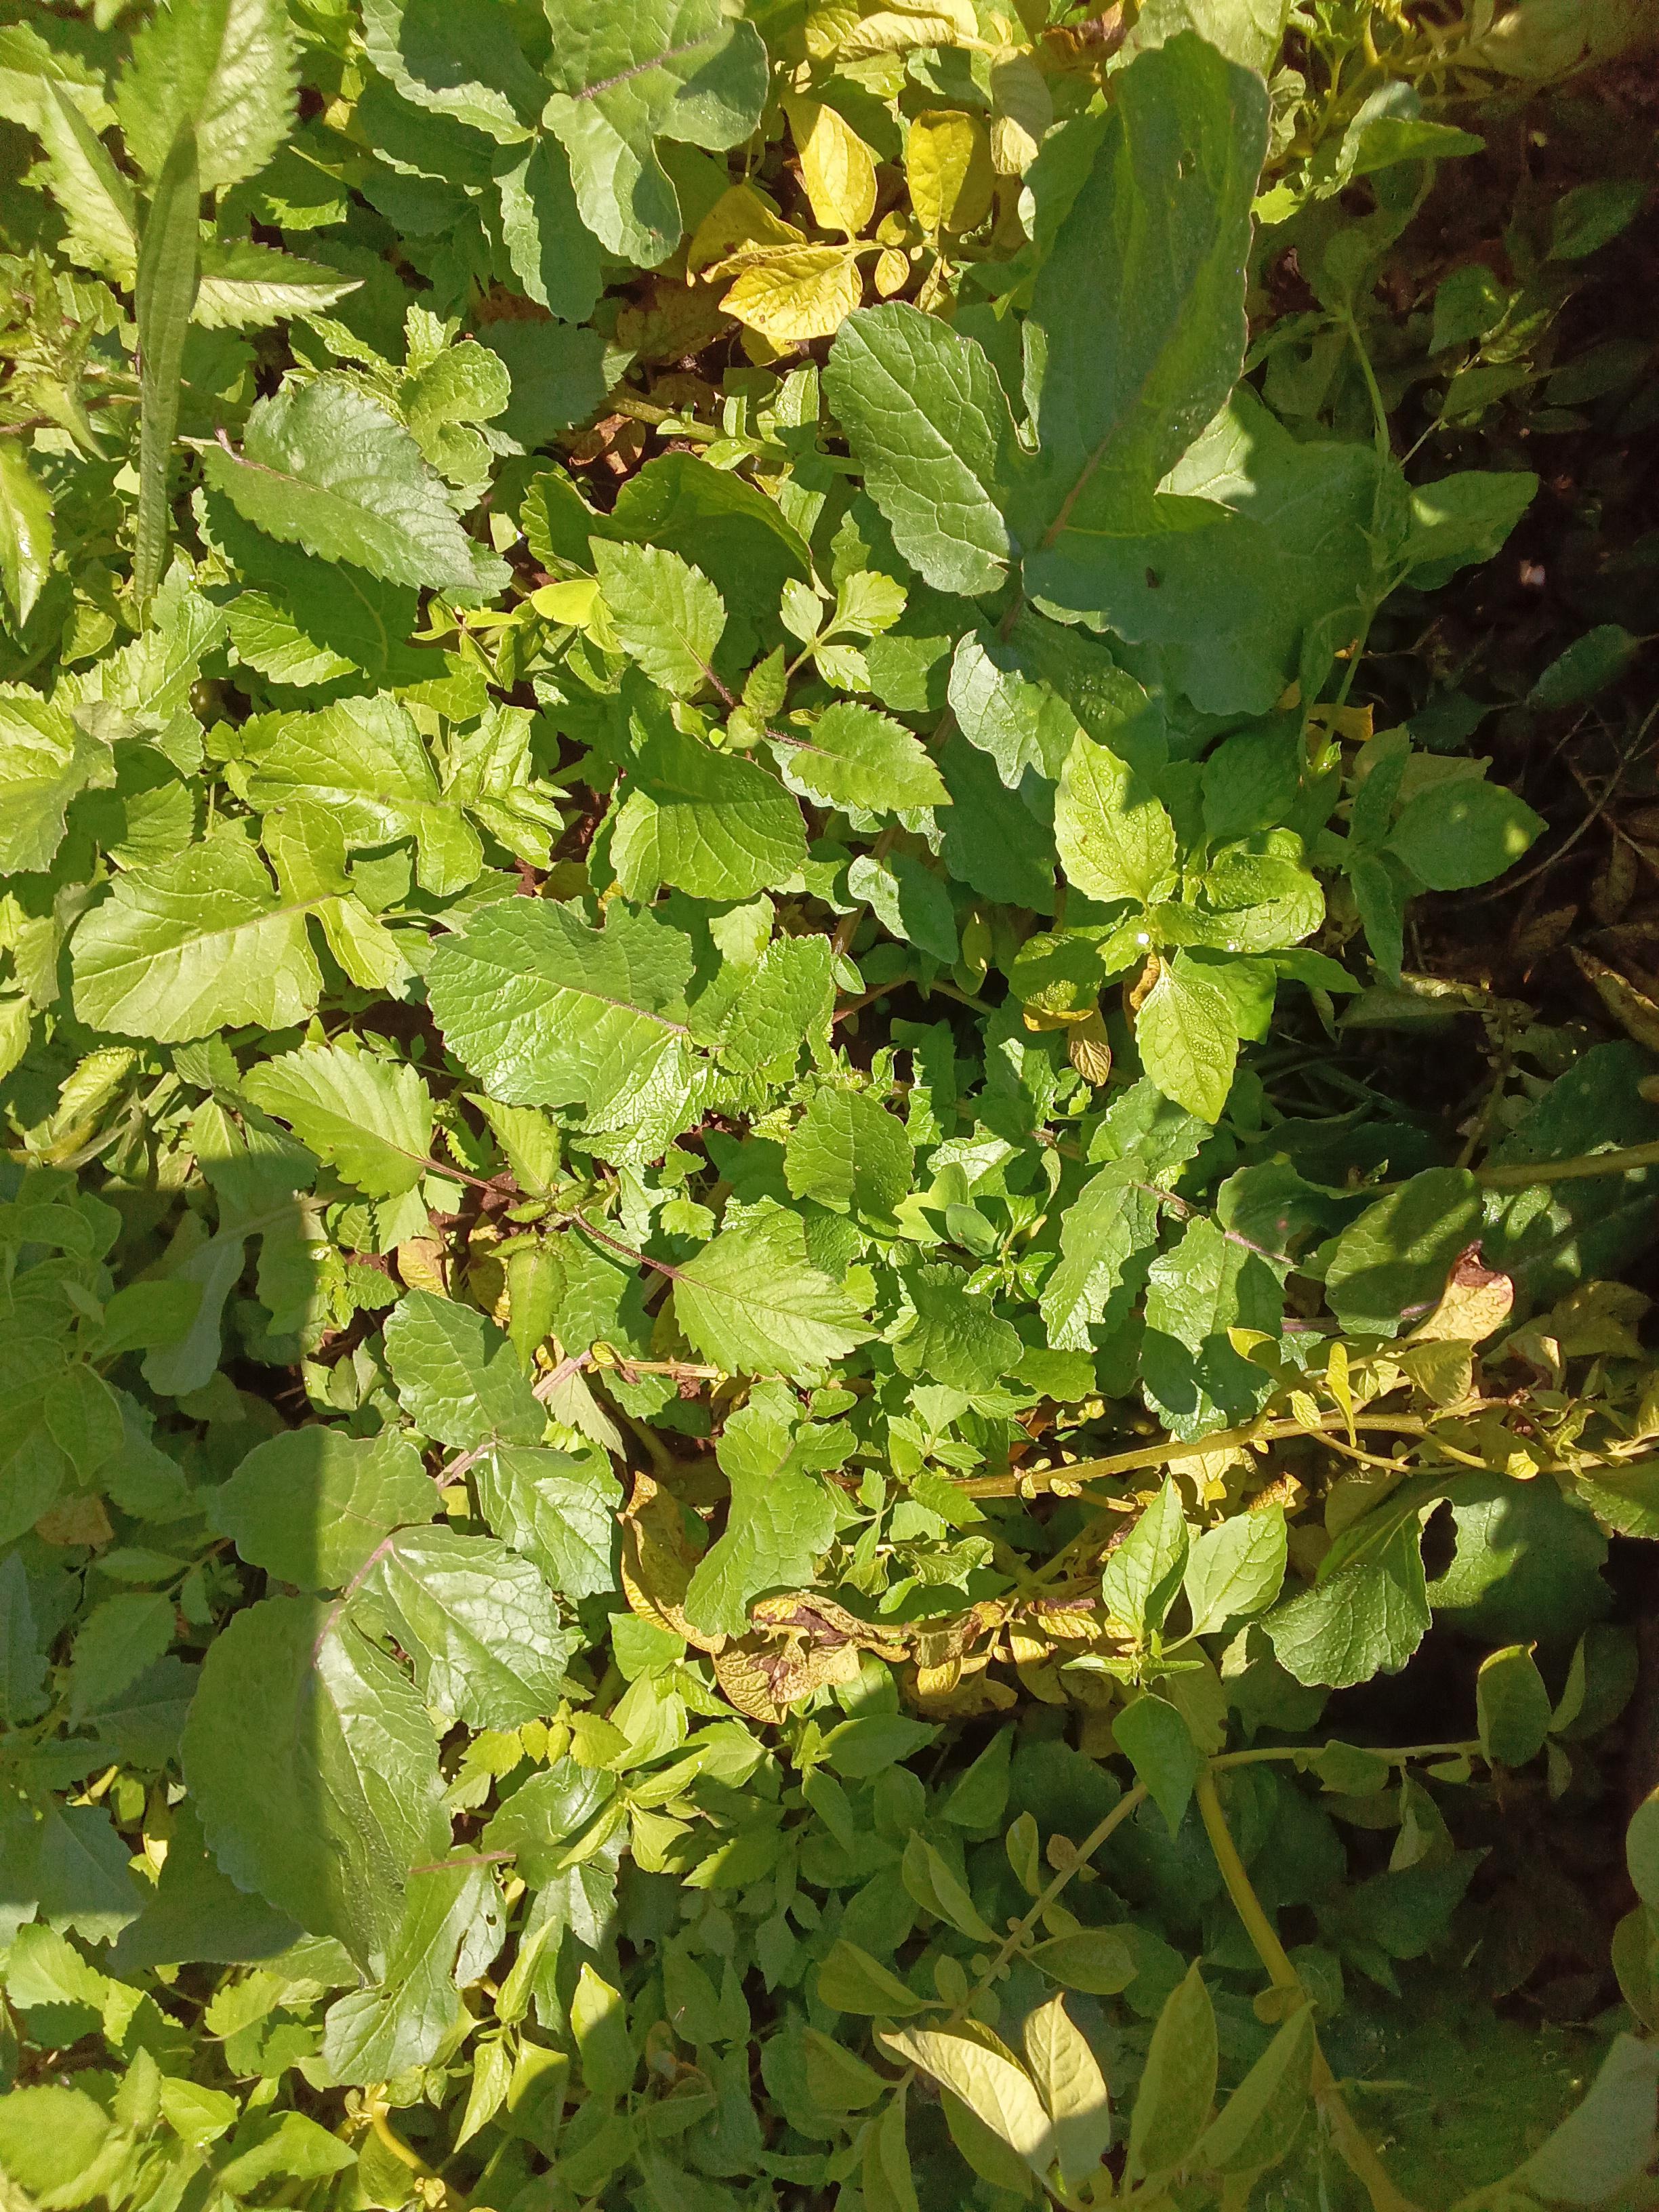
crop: potato
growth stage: maturity
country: Kenya
